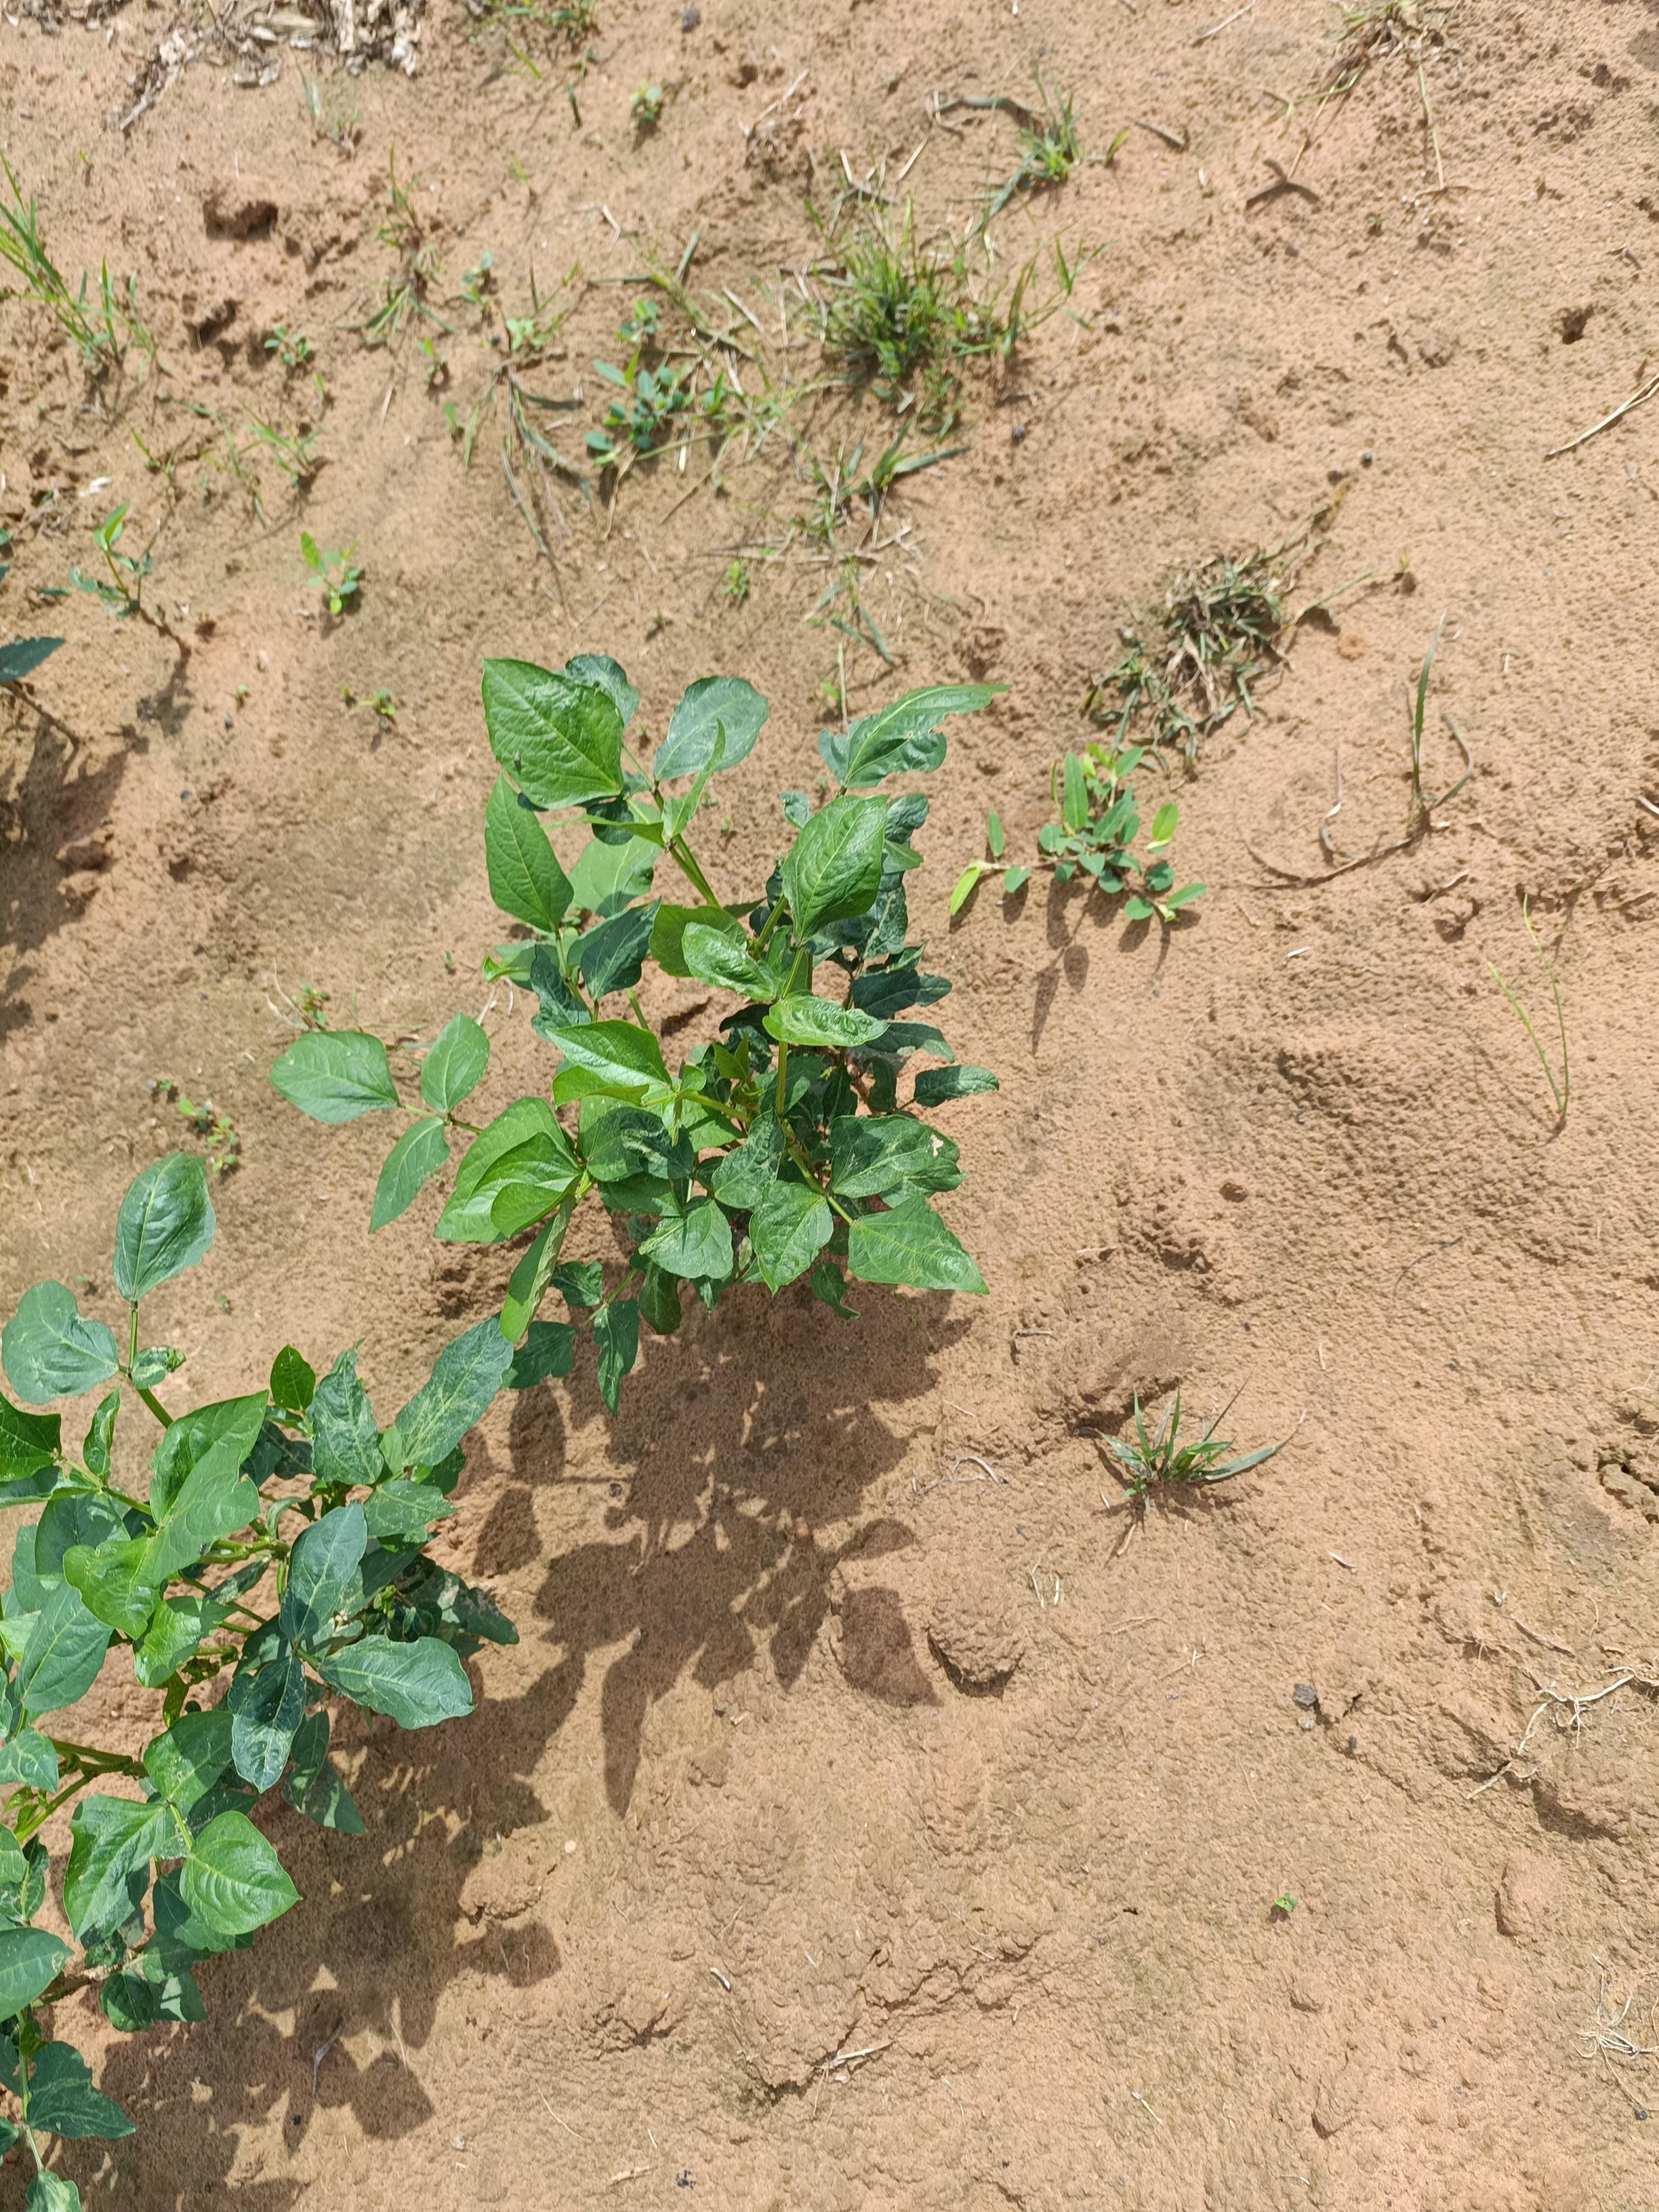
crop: cowpea
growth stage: emergence
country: Nigeria
